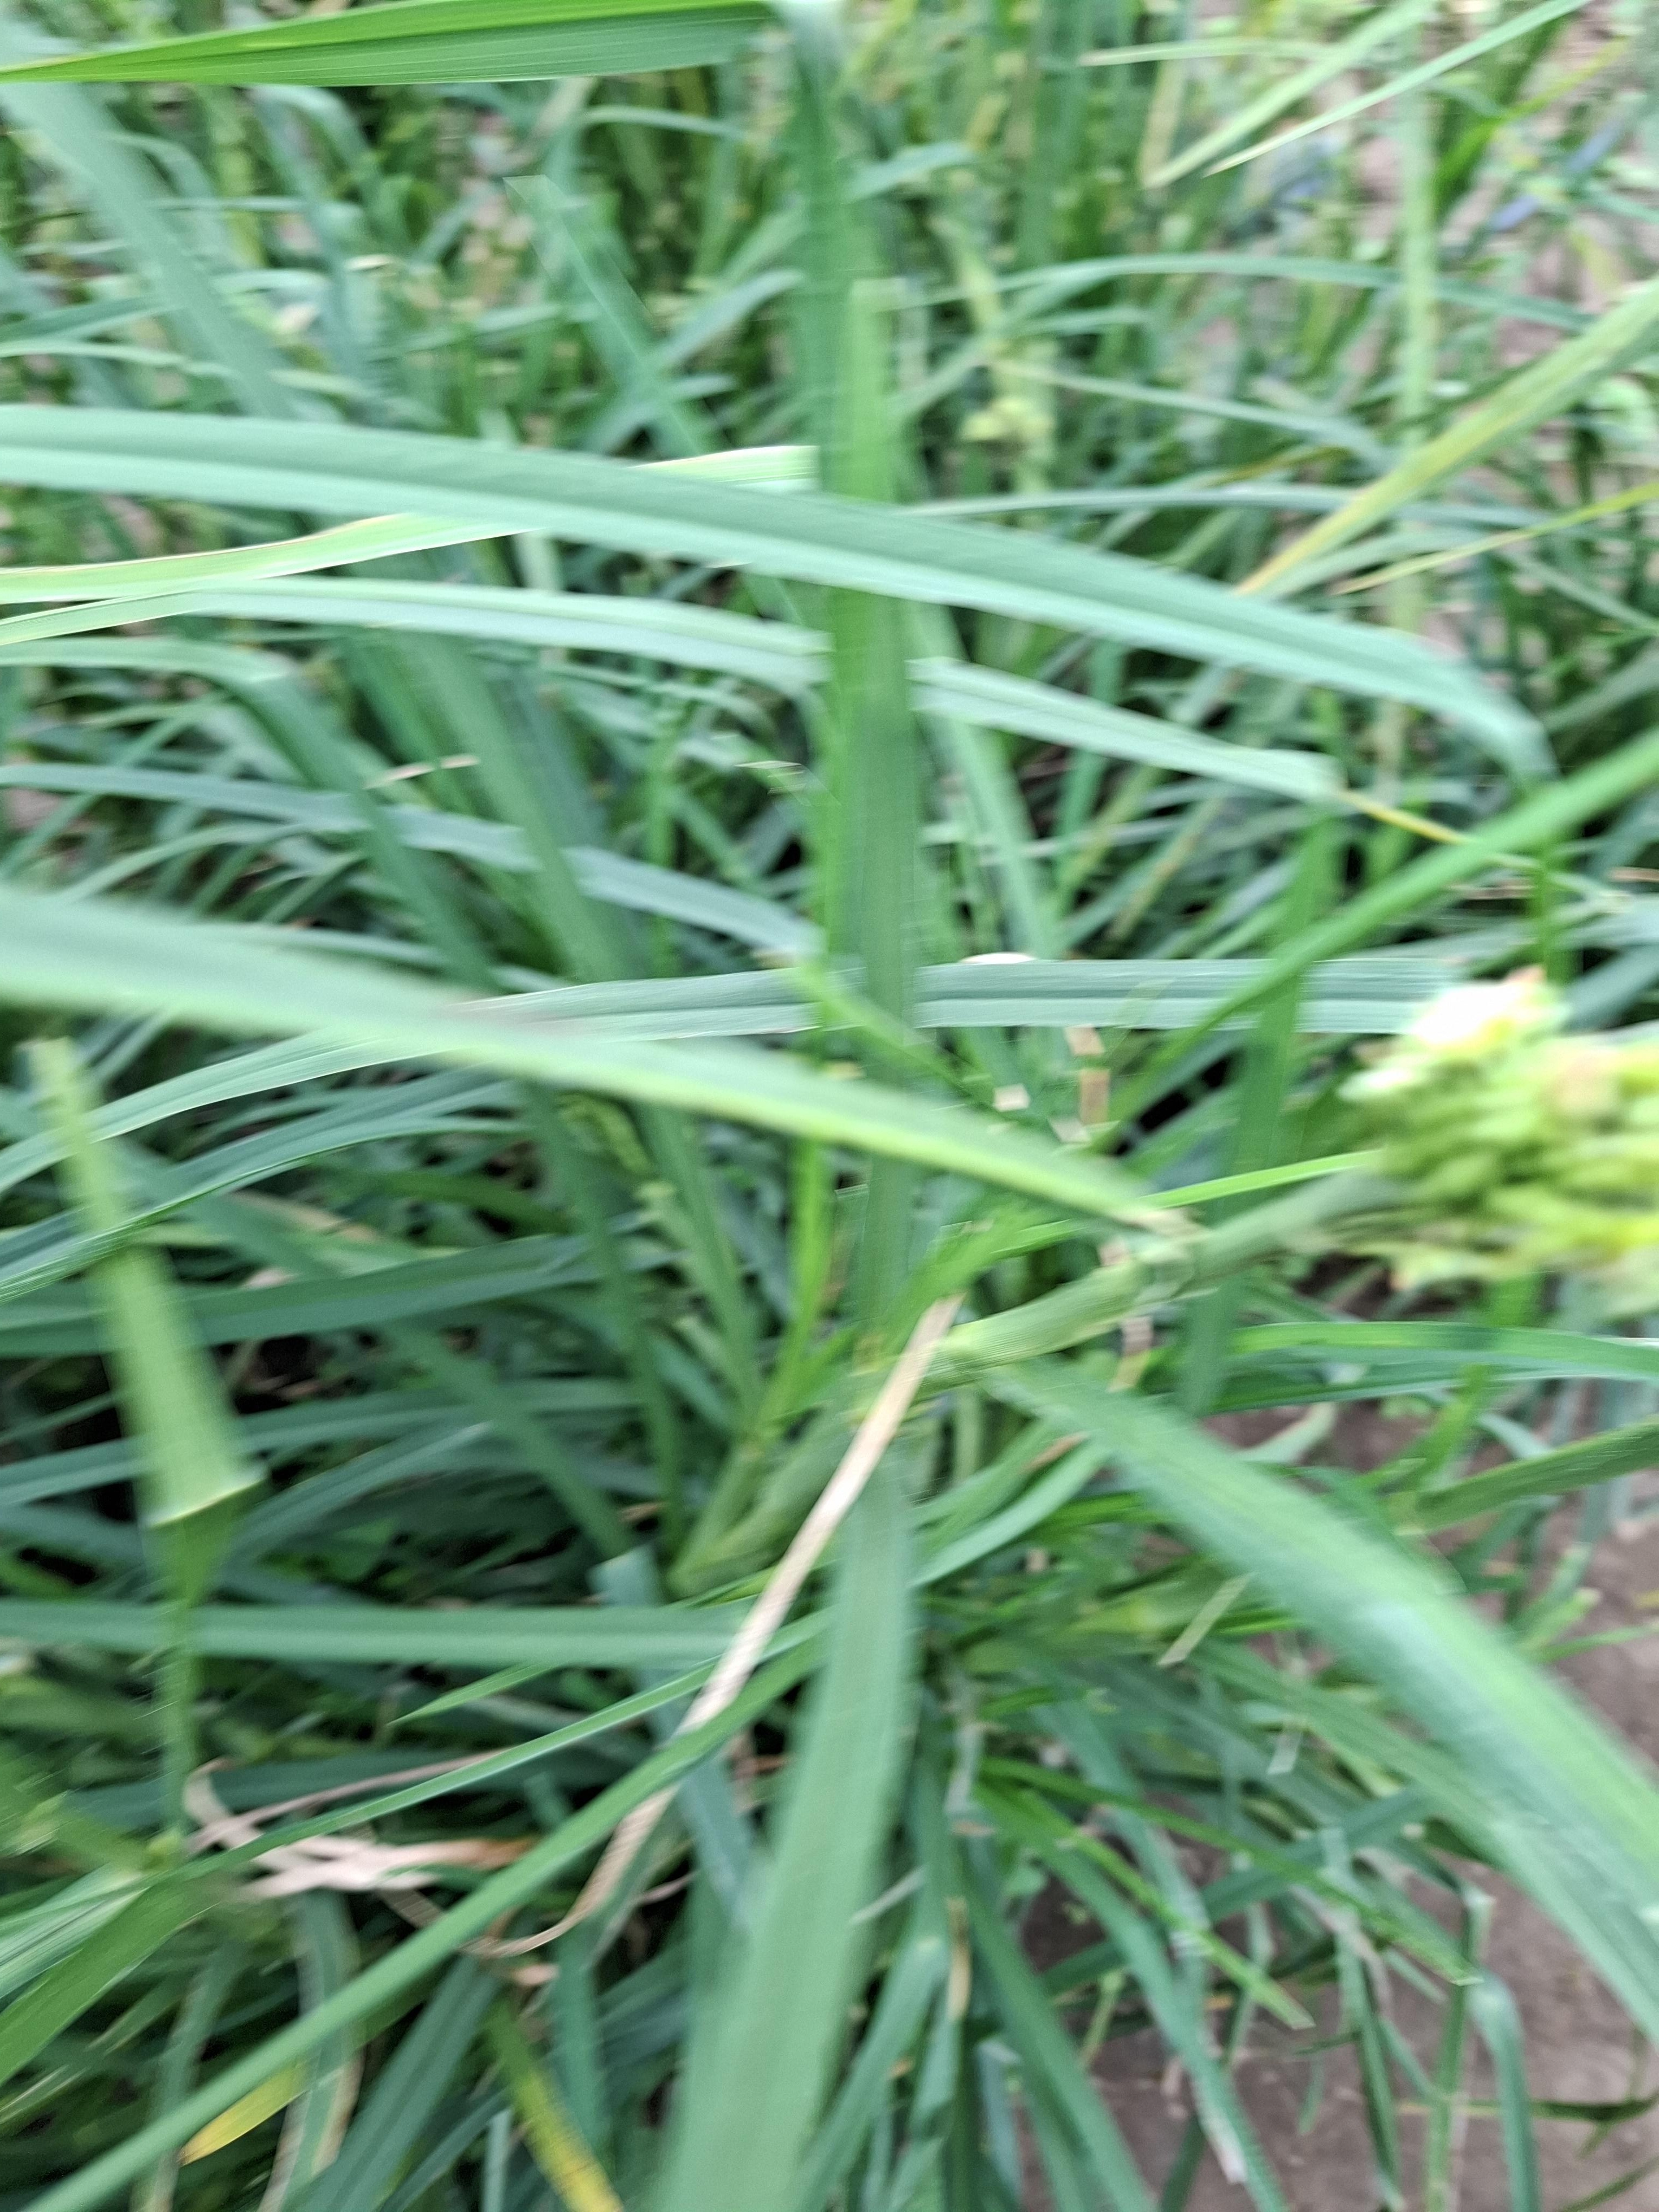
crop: finger millet
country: Tanzania
